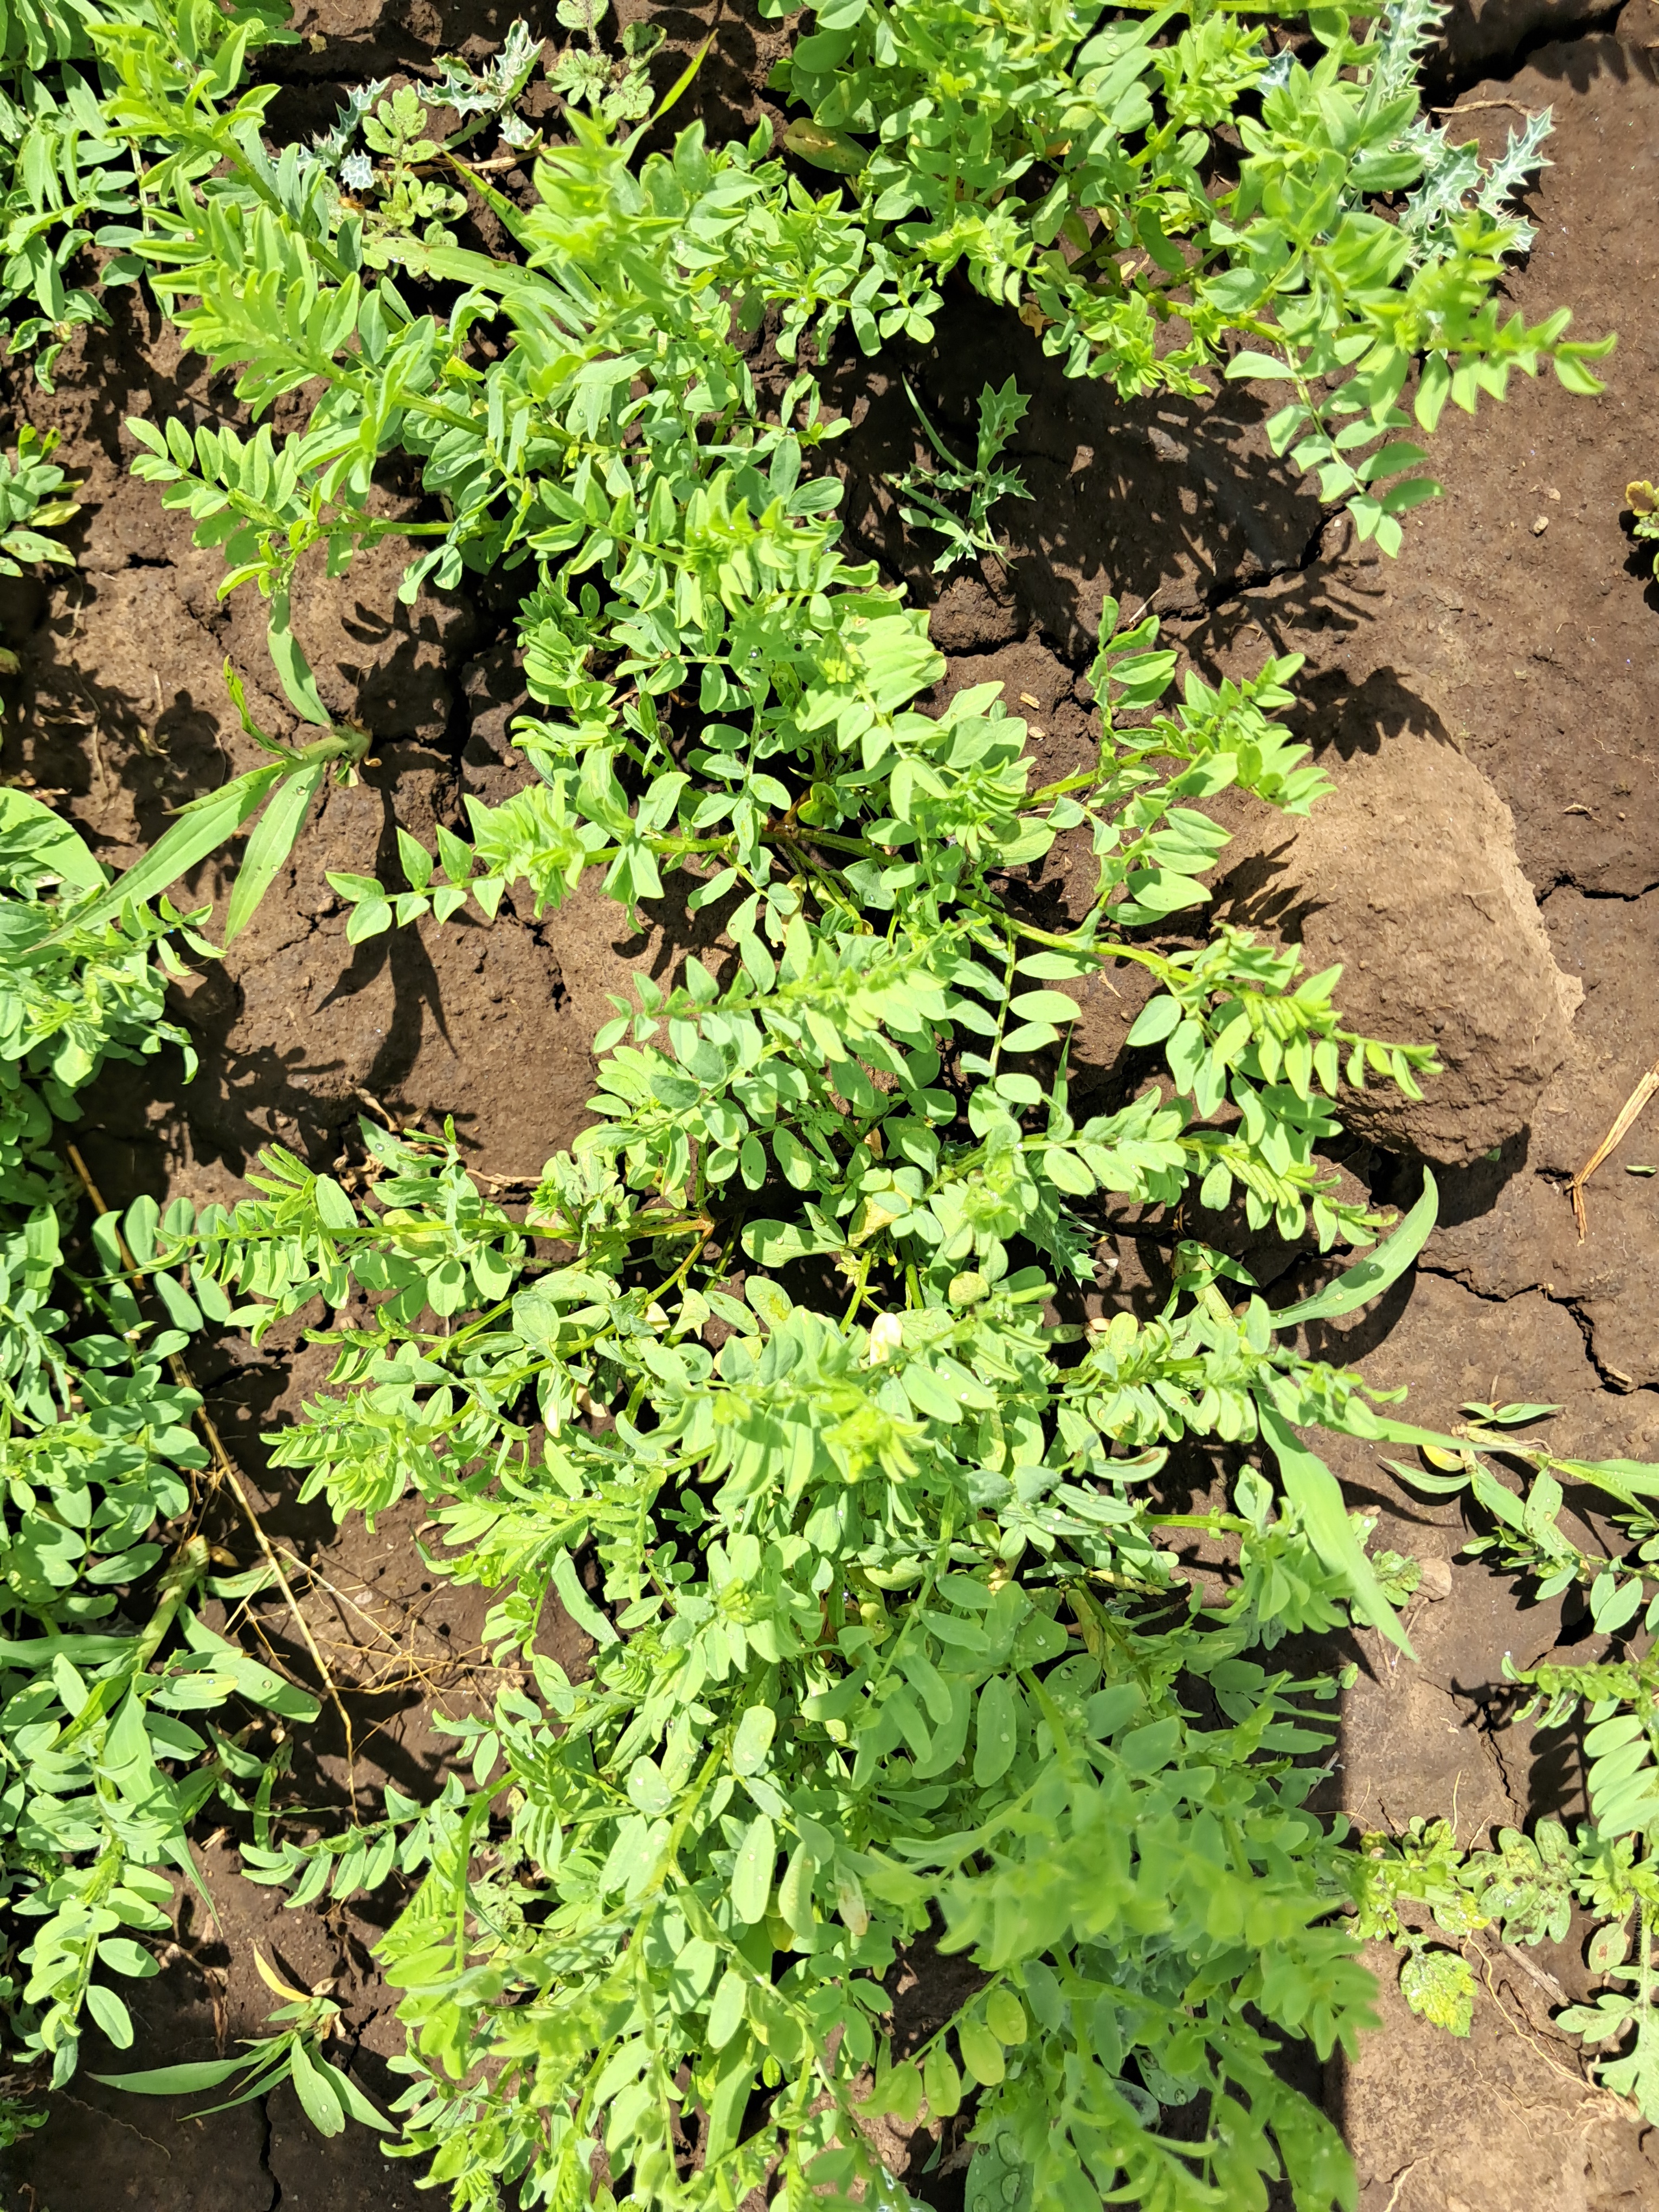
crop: lentil
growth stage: vegetative
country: Tanzania
